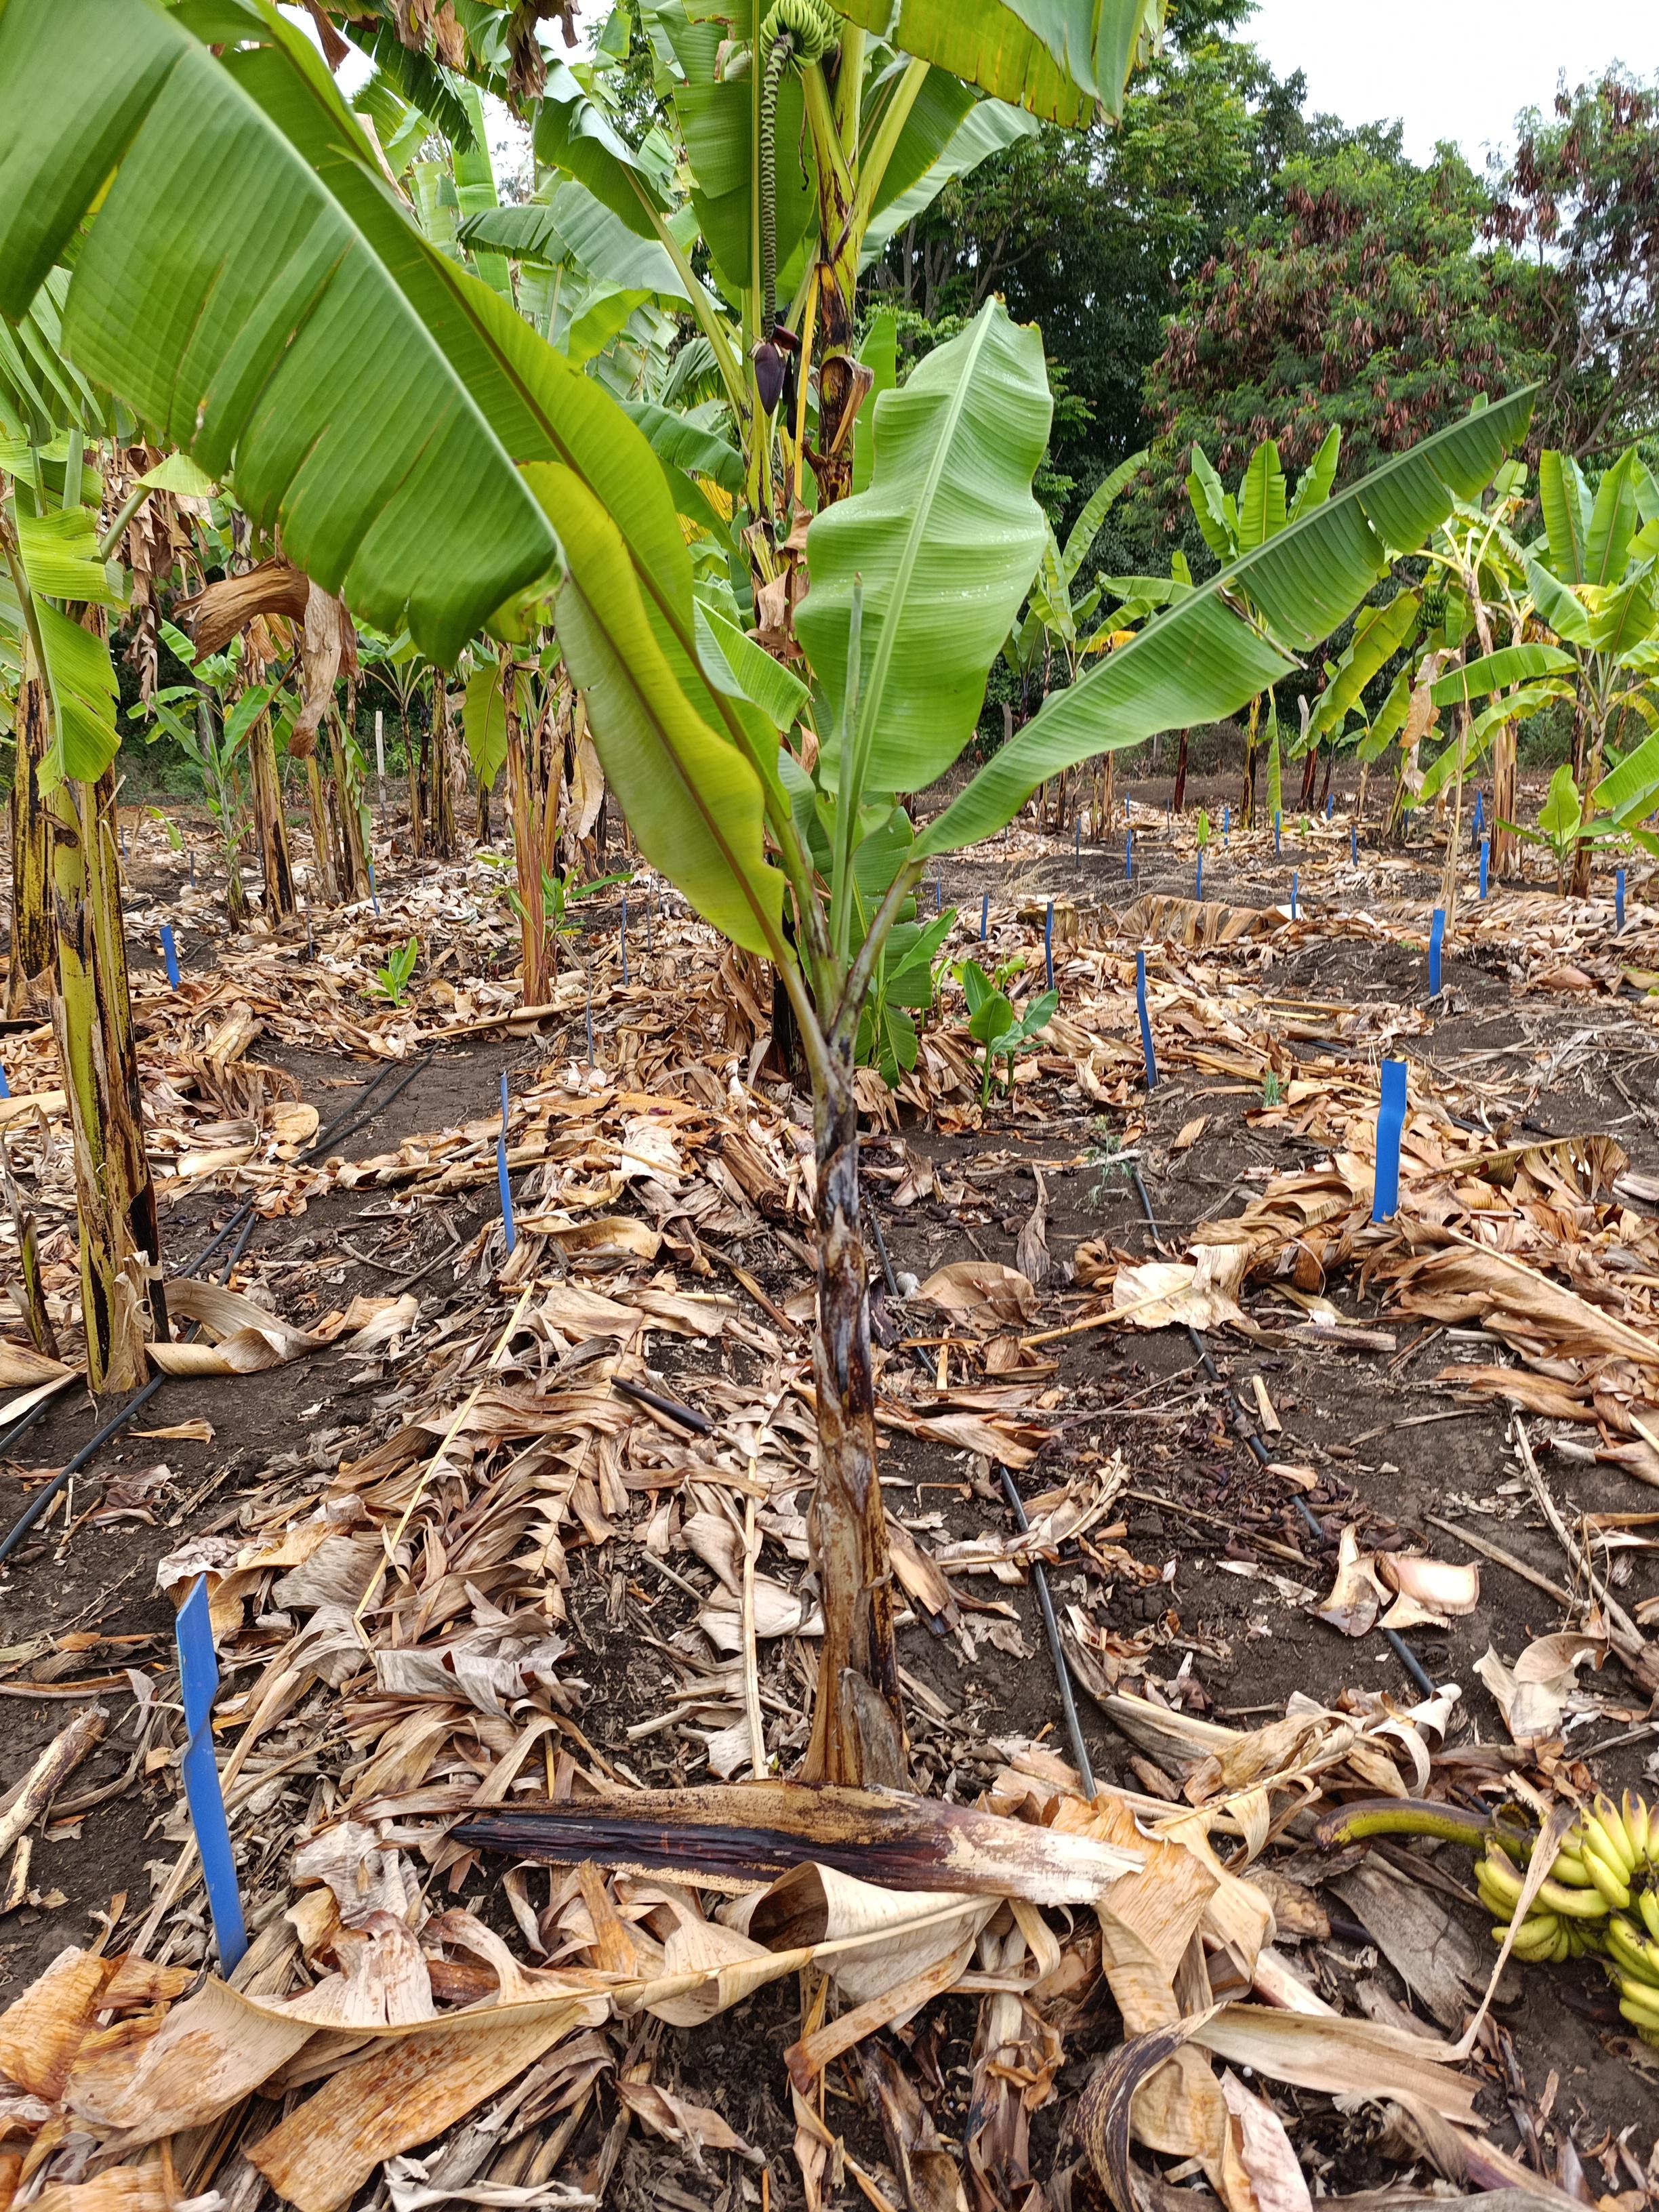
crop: banana
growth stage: vegetative
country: Tanzania
